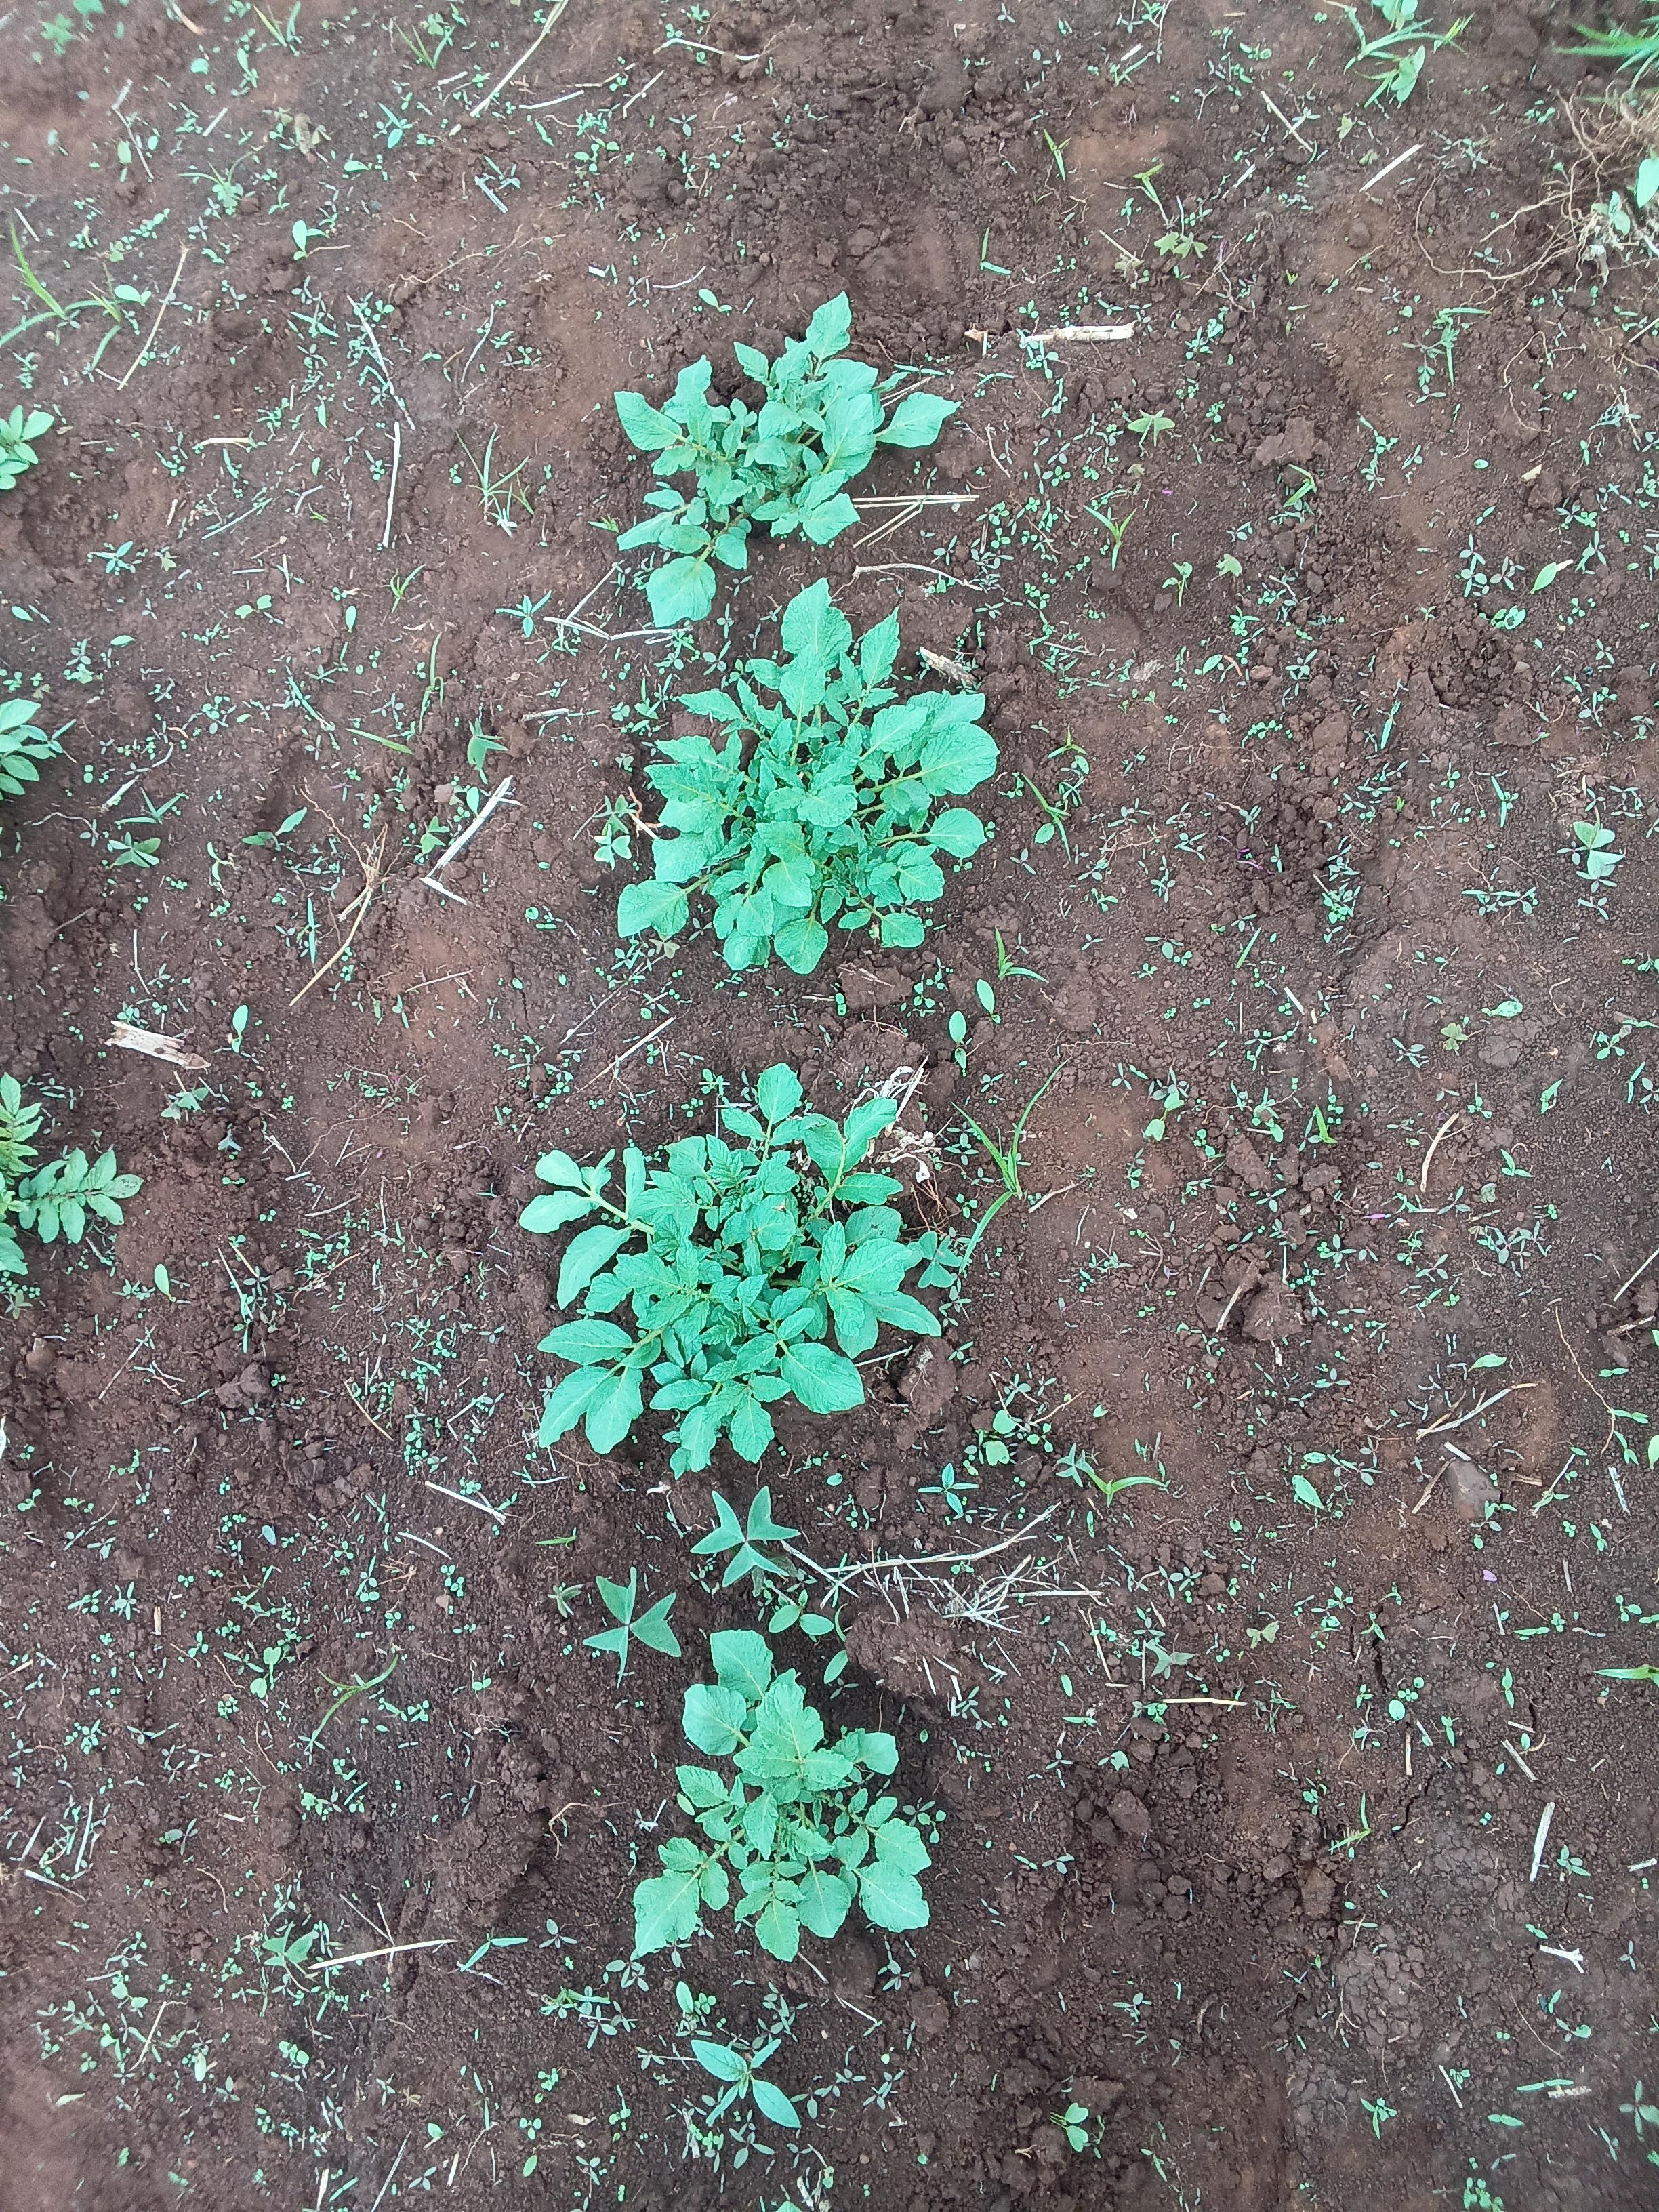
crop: potato
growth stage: sprouting emergence
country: Kenya
